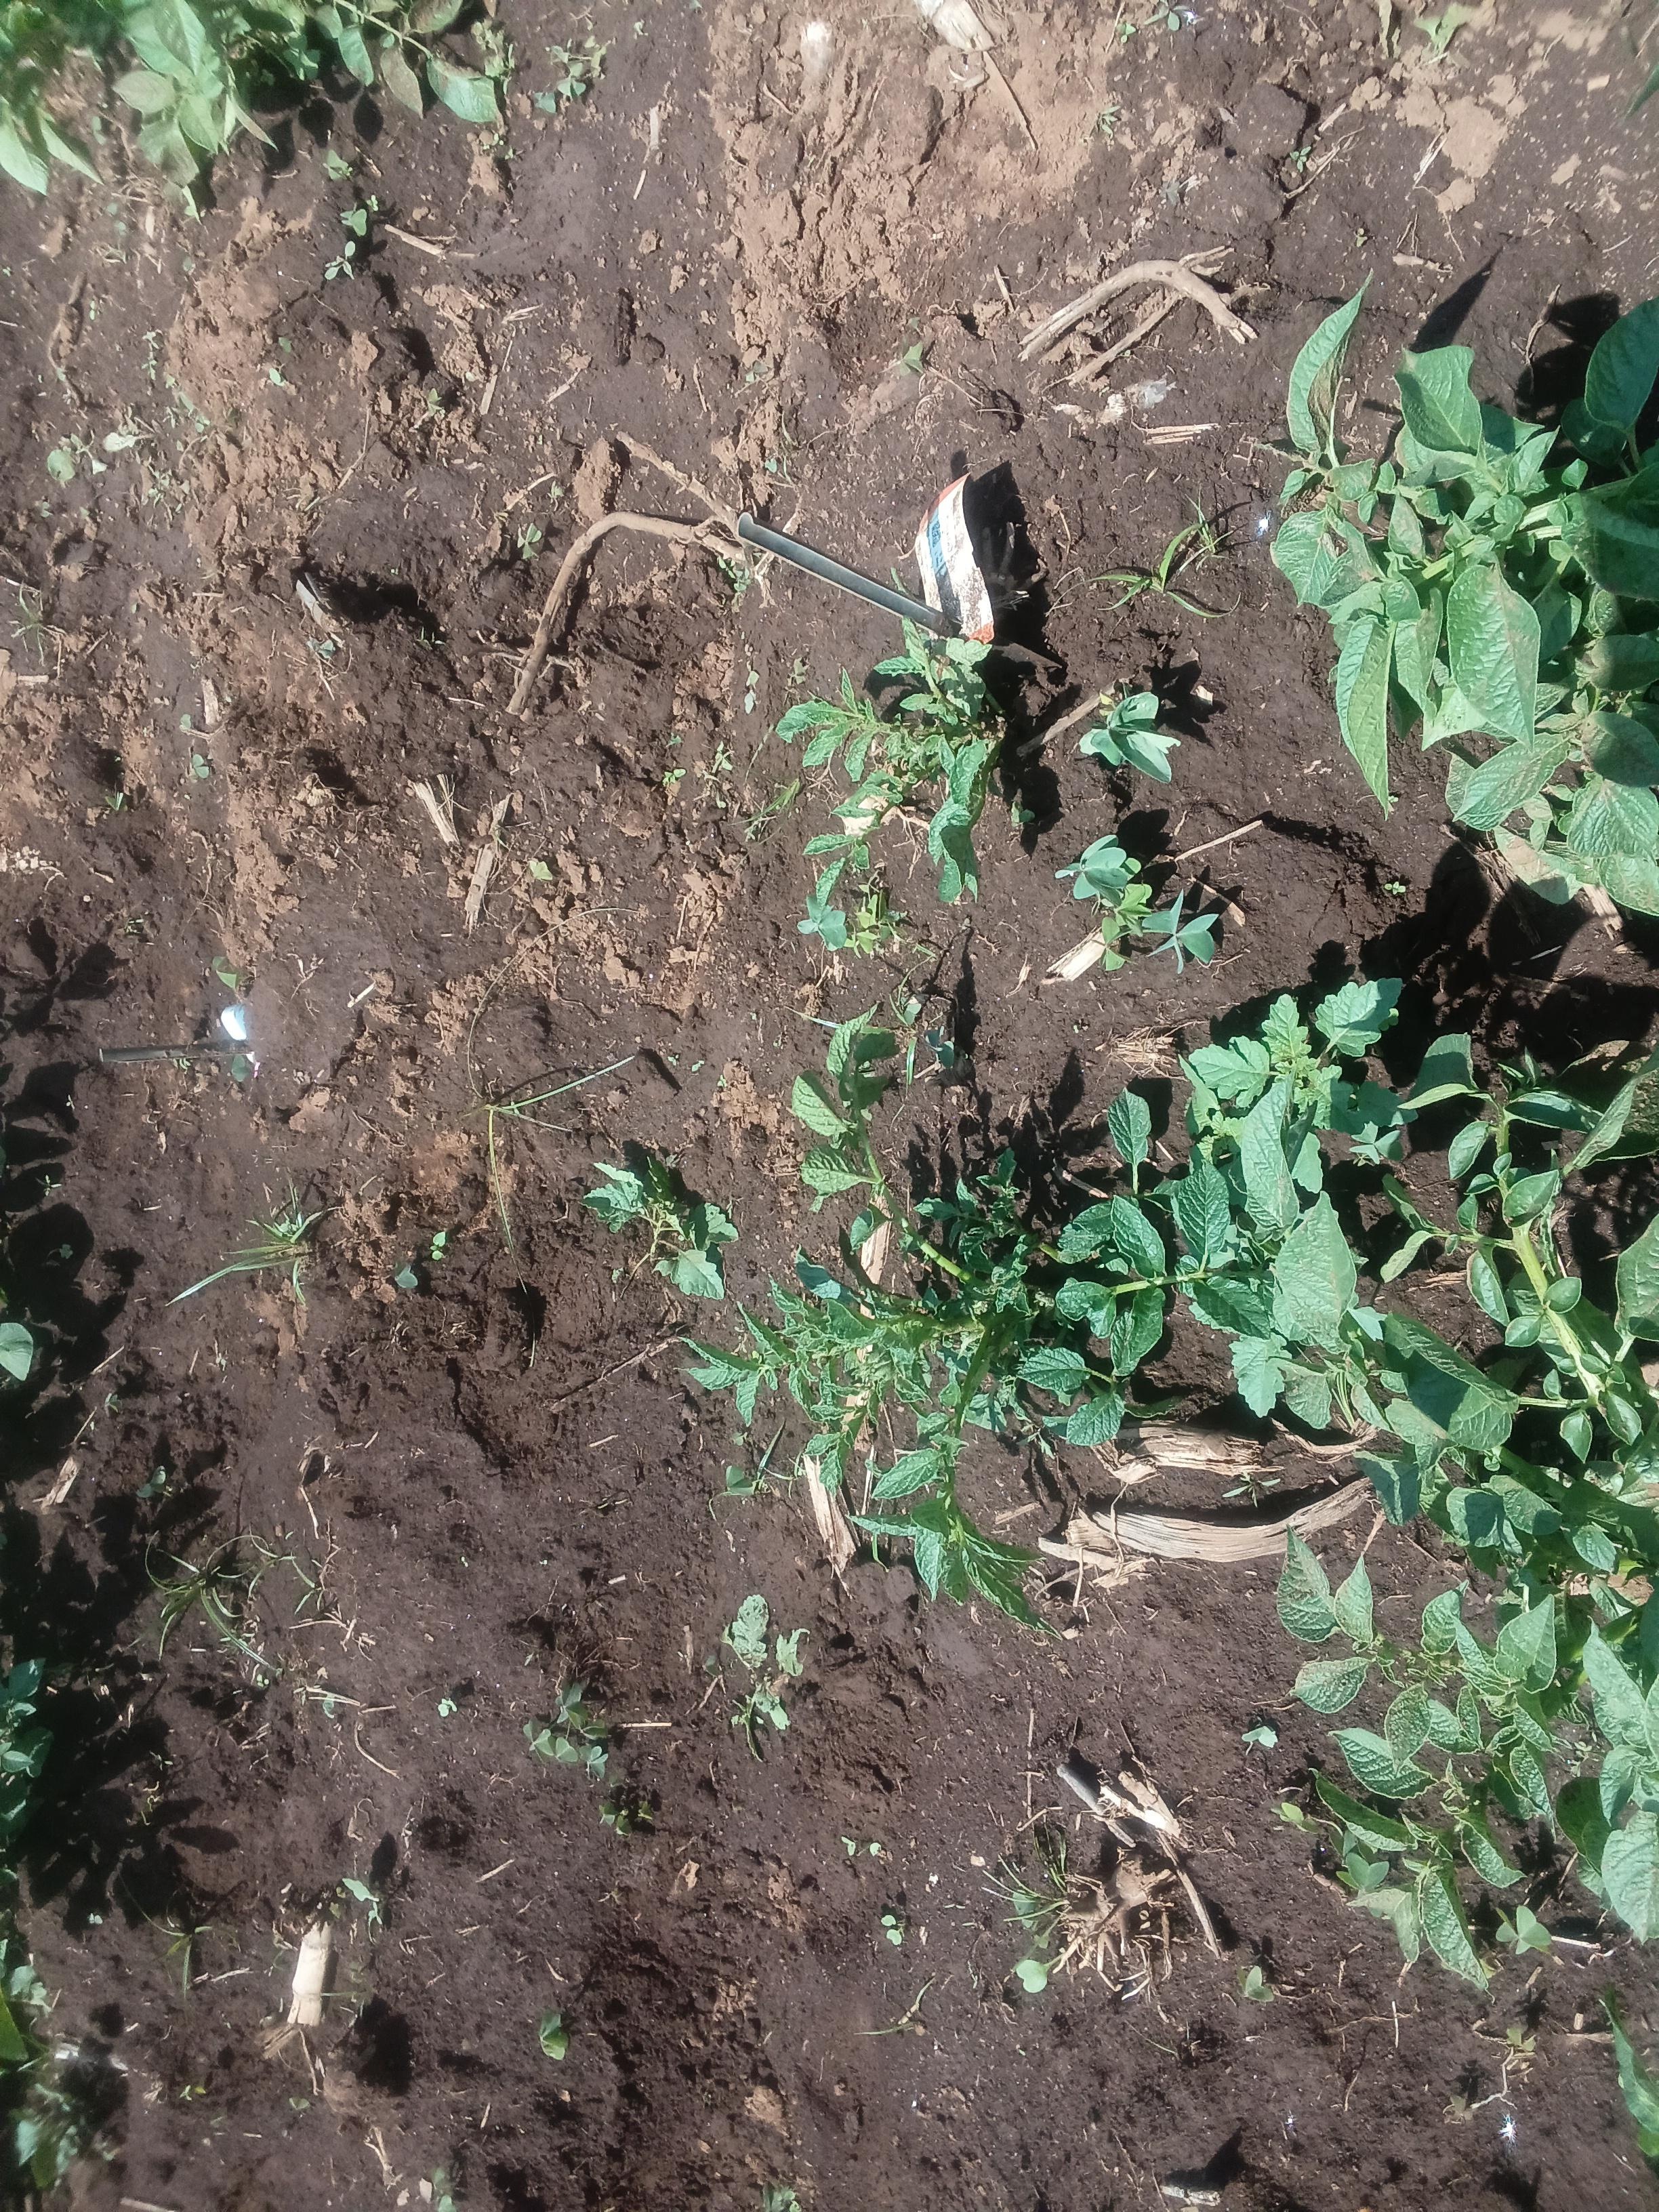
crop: potato
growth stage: vegetative
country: Kenya
